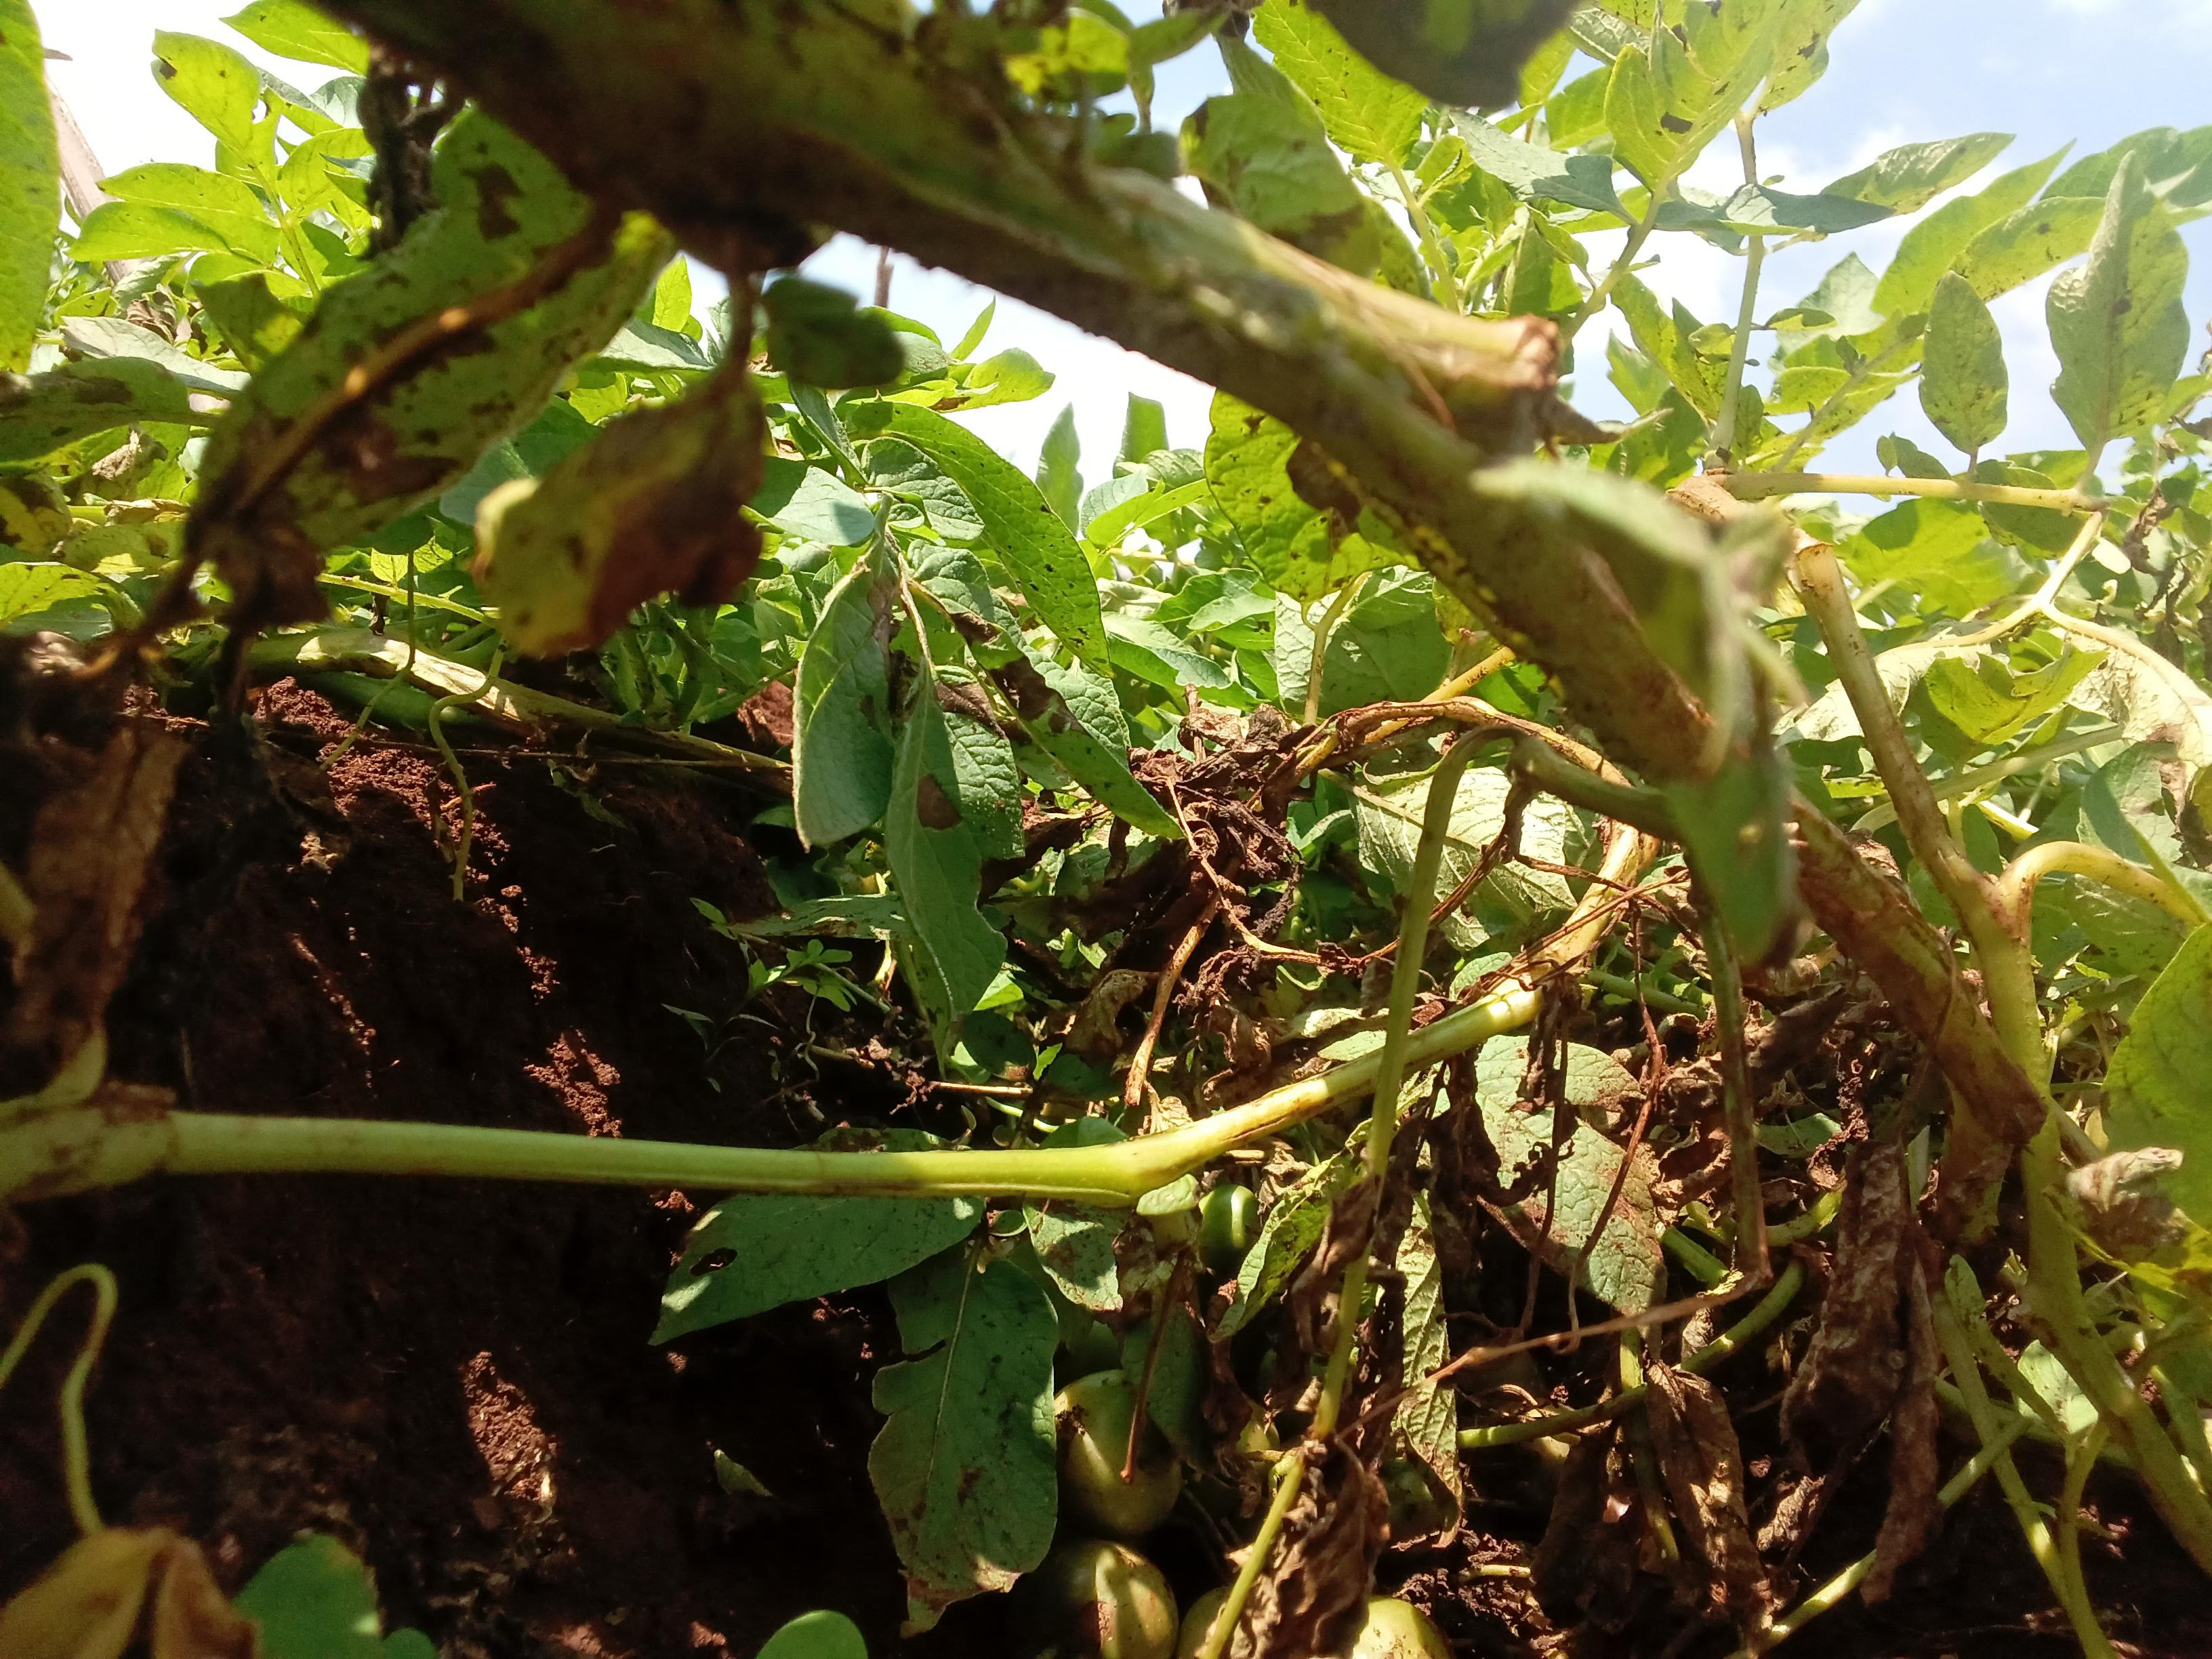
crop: potato
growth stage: harvest maturity
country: Kenya
